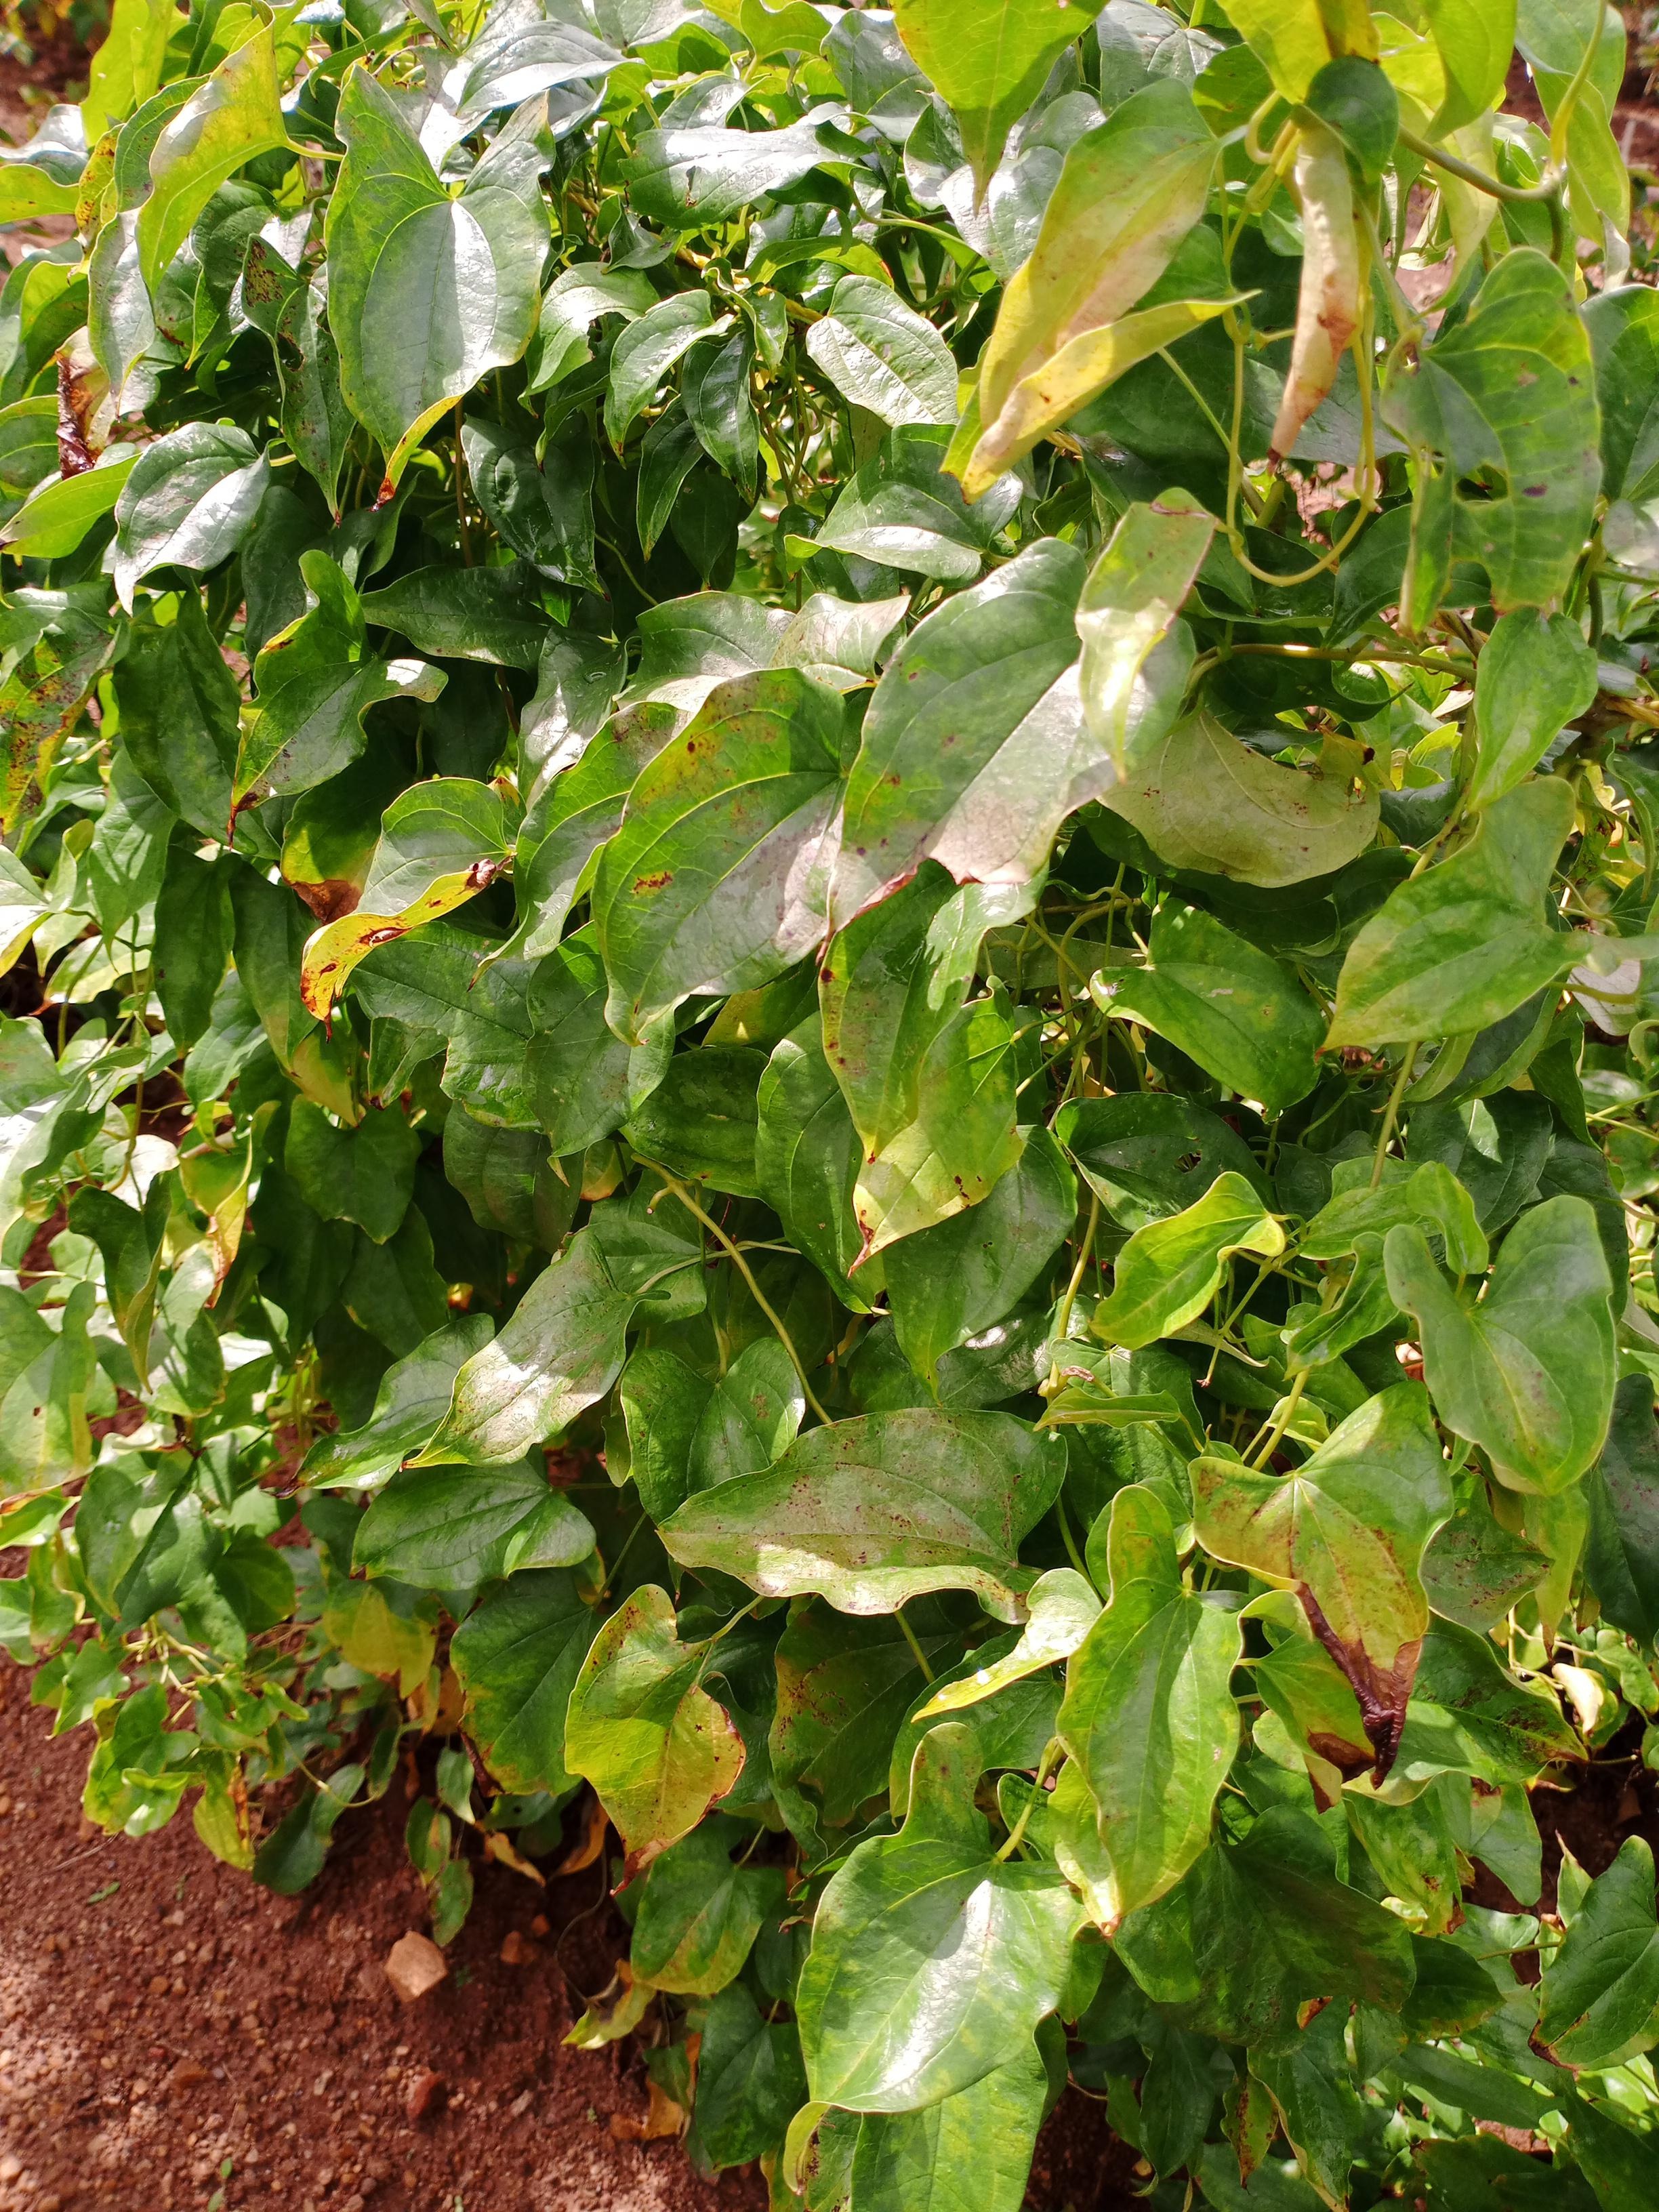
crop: yam
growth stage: vegetative
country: Nigeria
